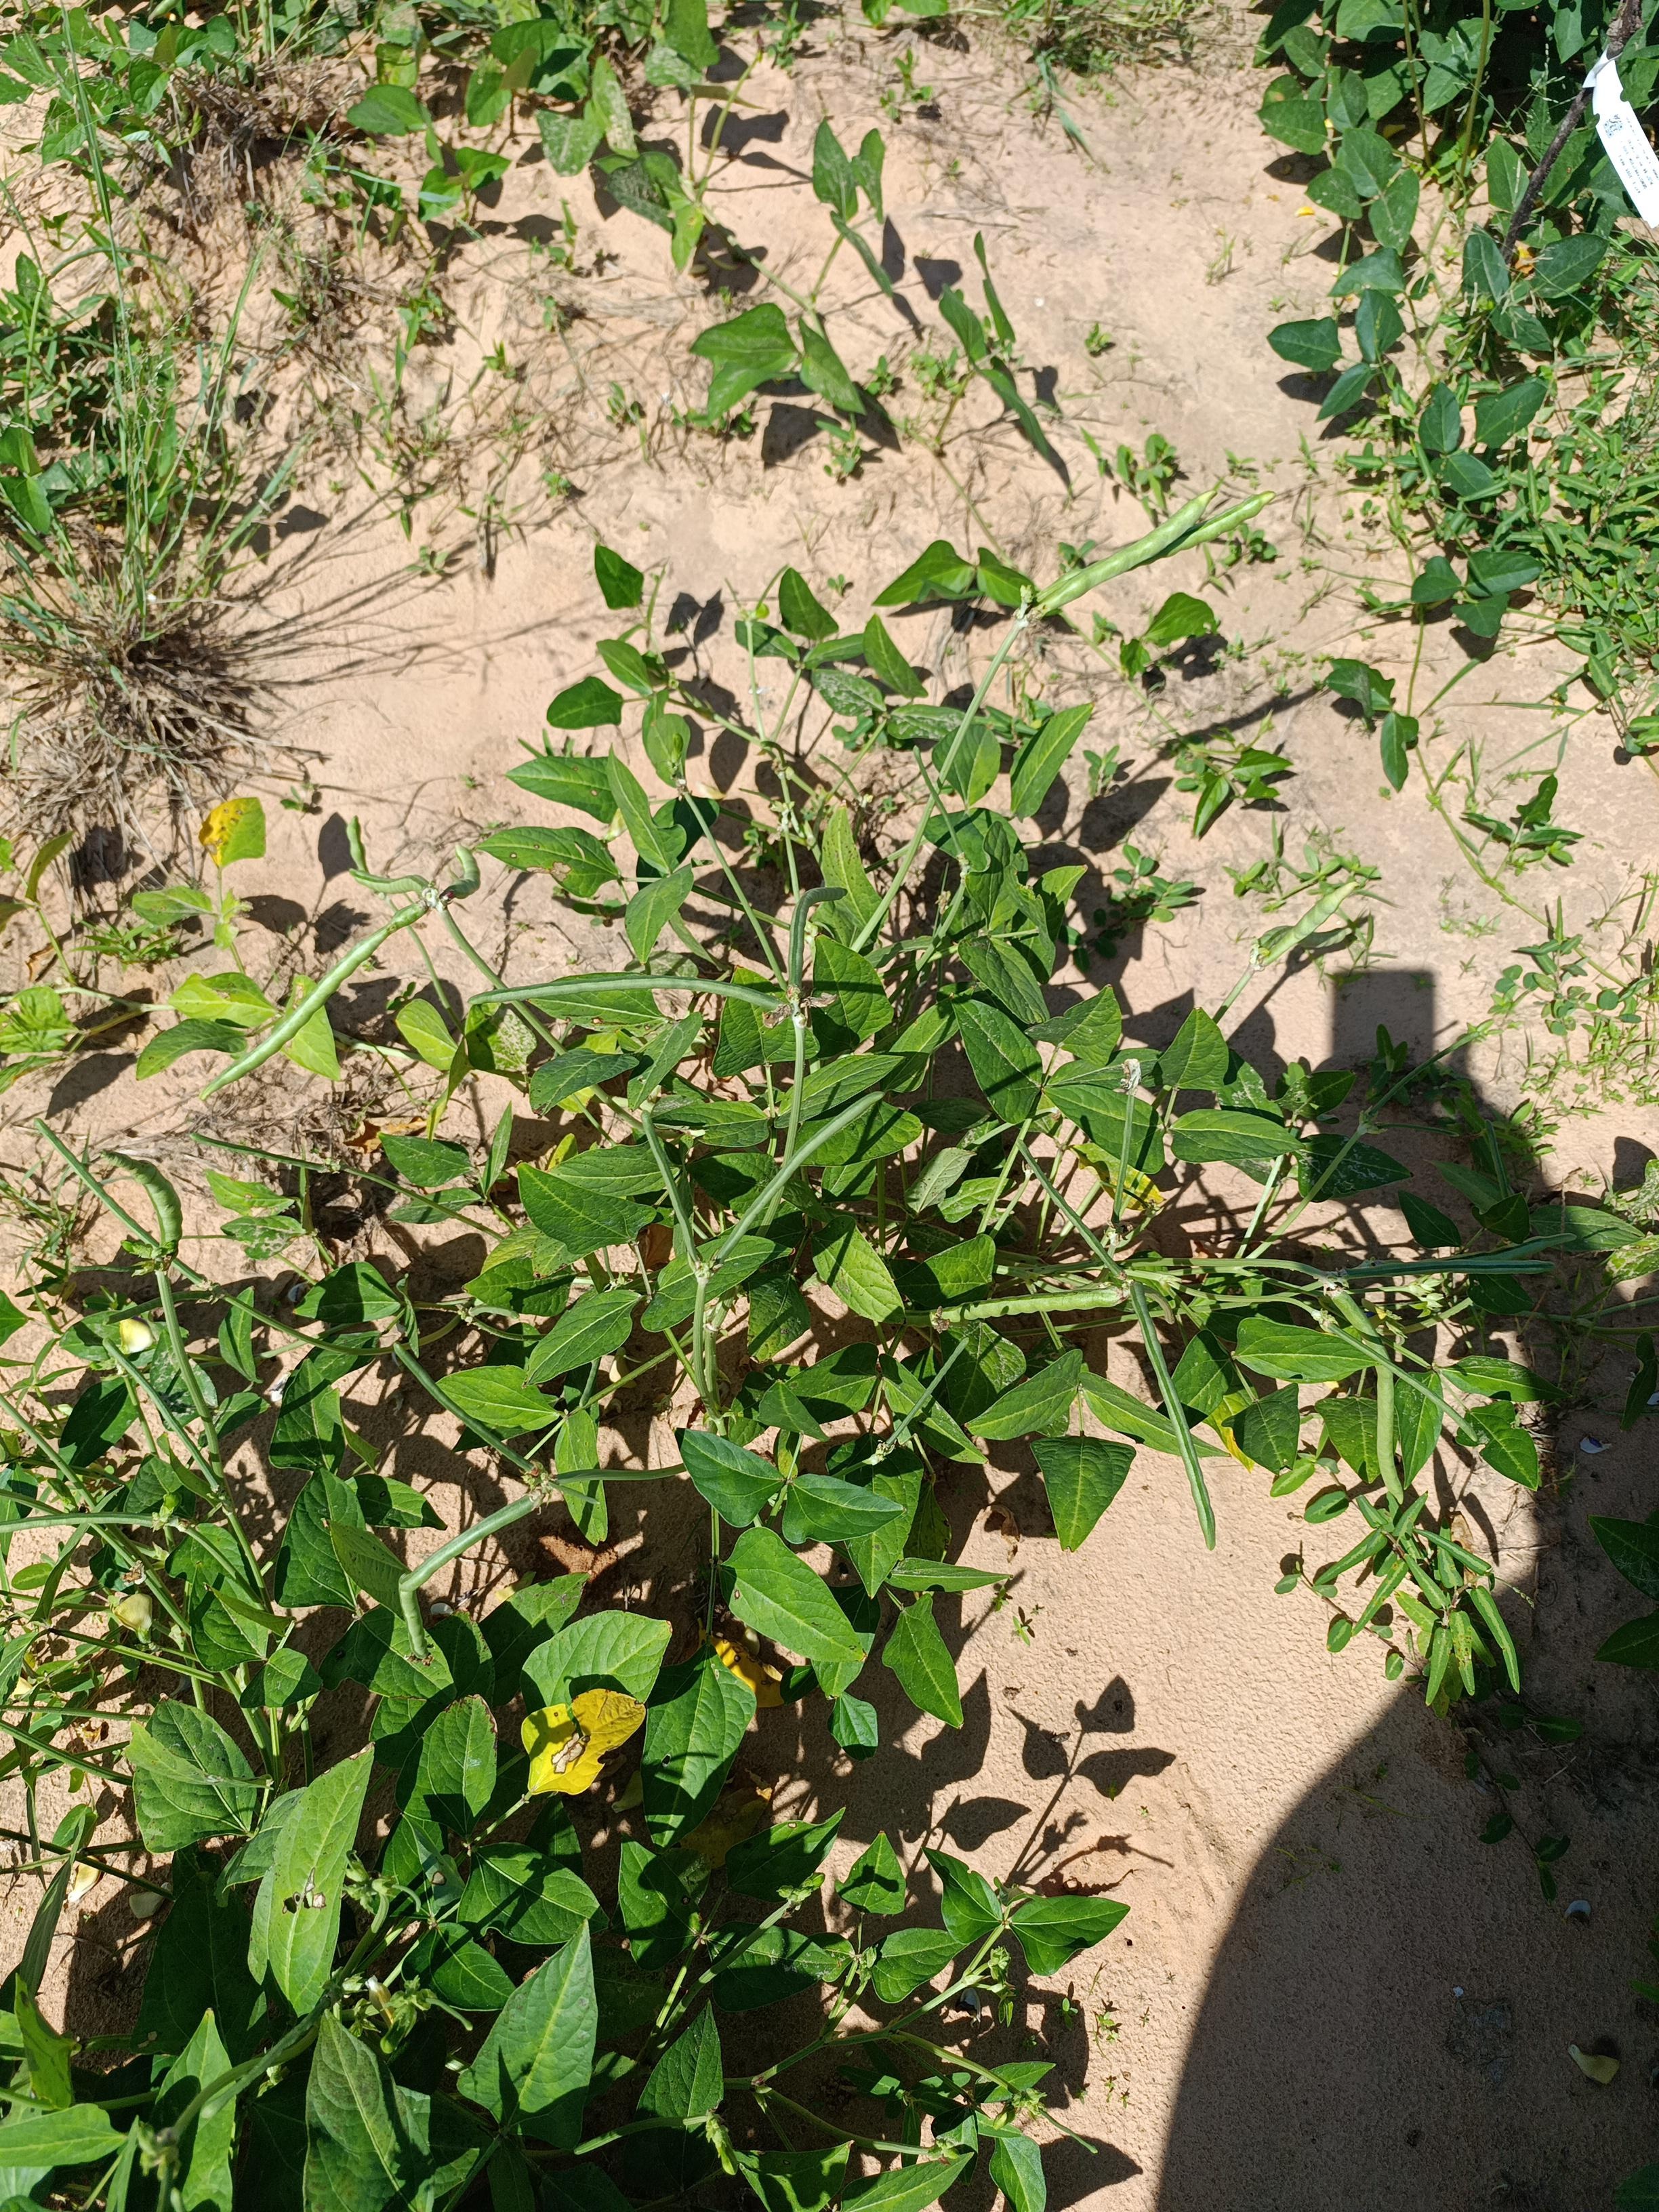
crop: cowpea
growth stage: development pod
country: Nigeria
